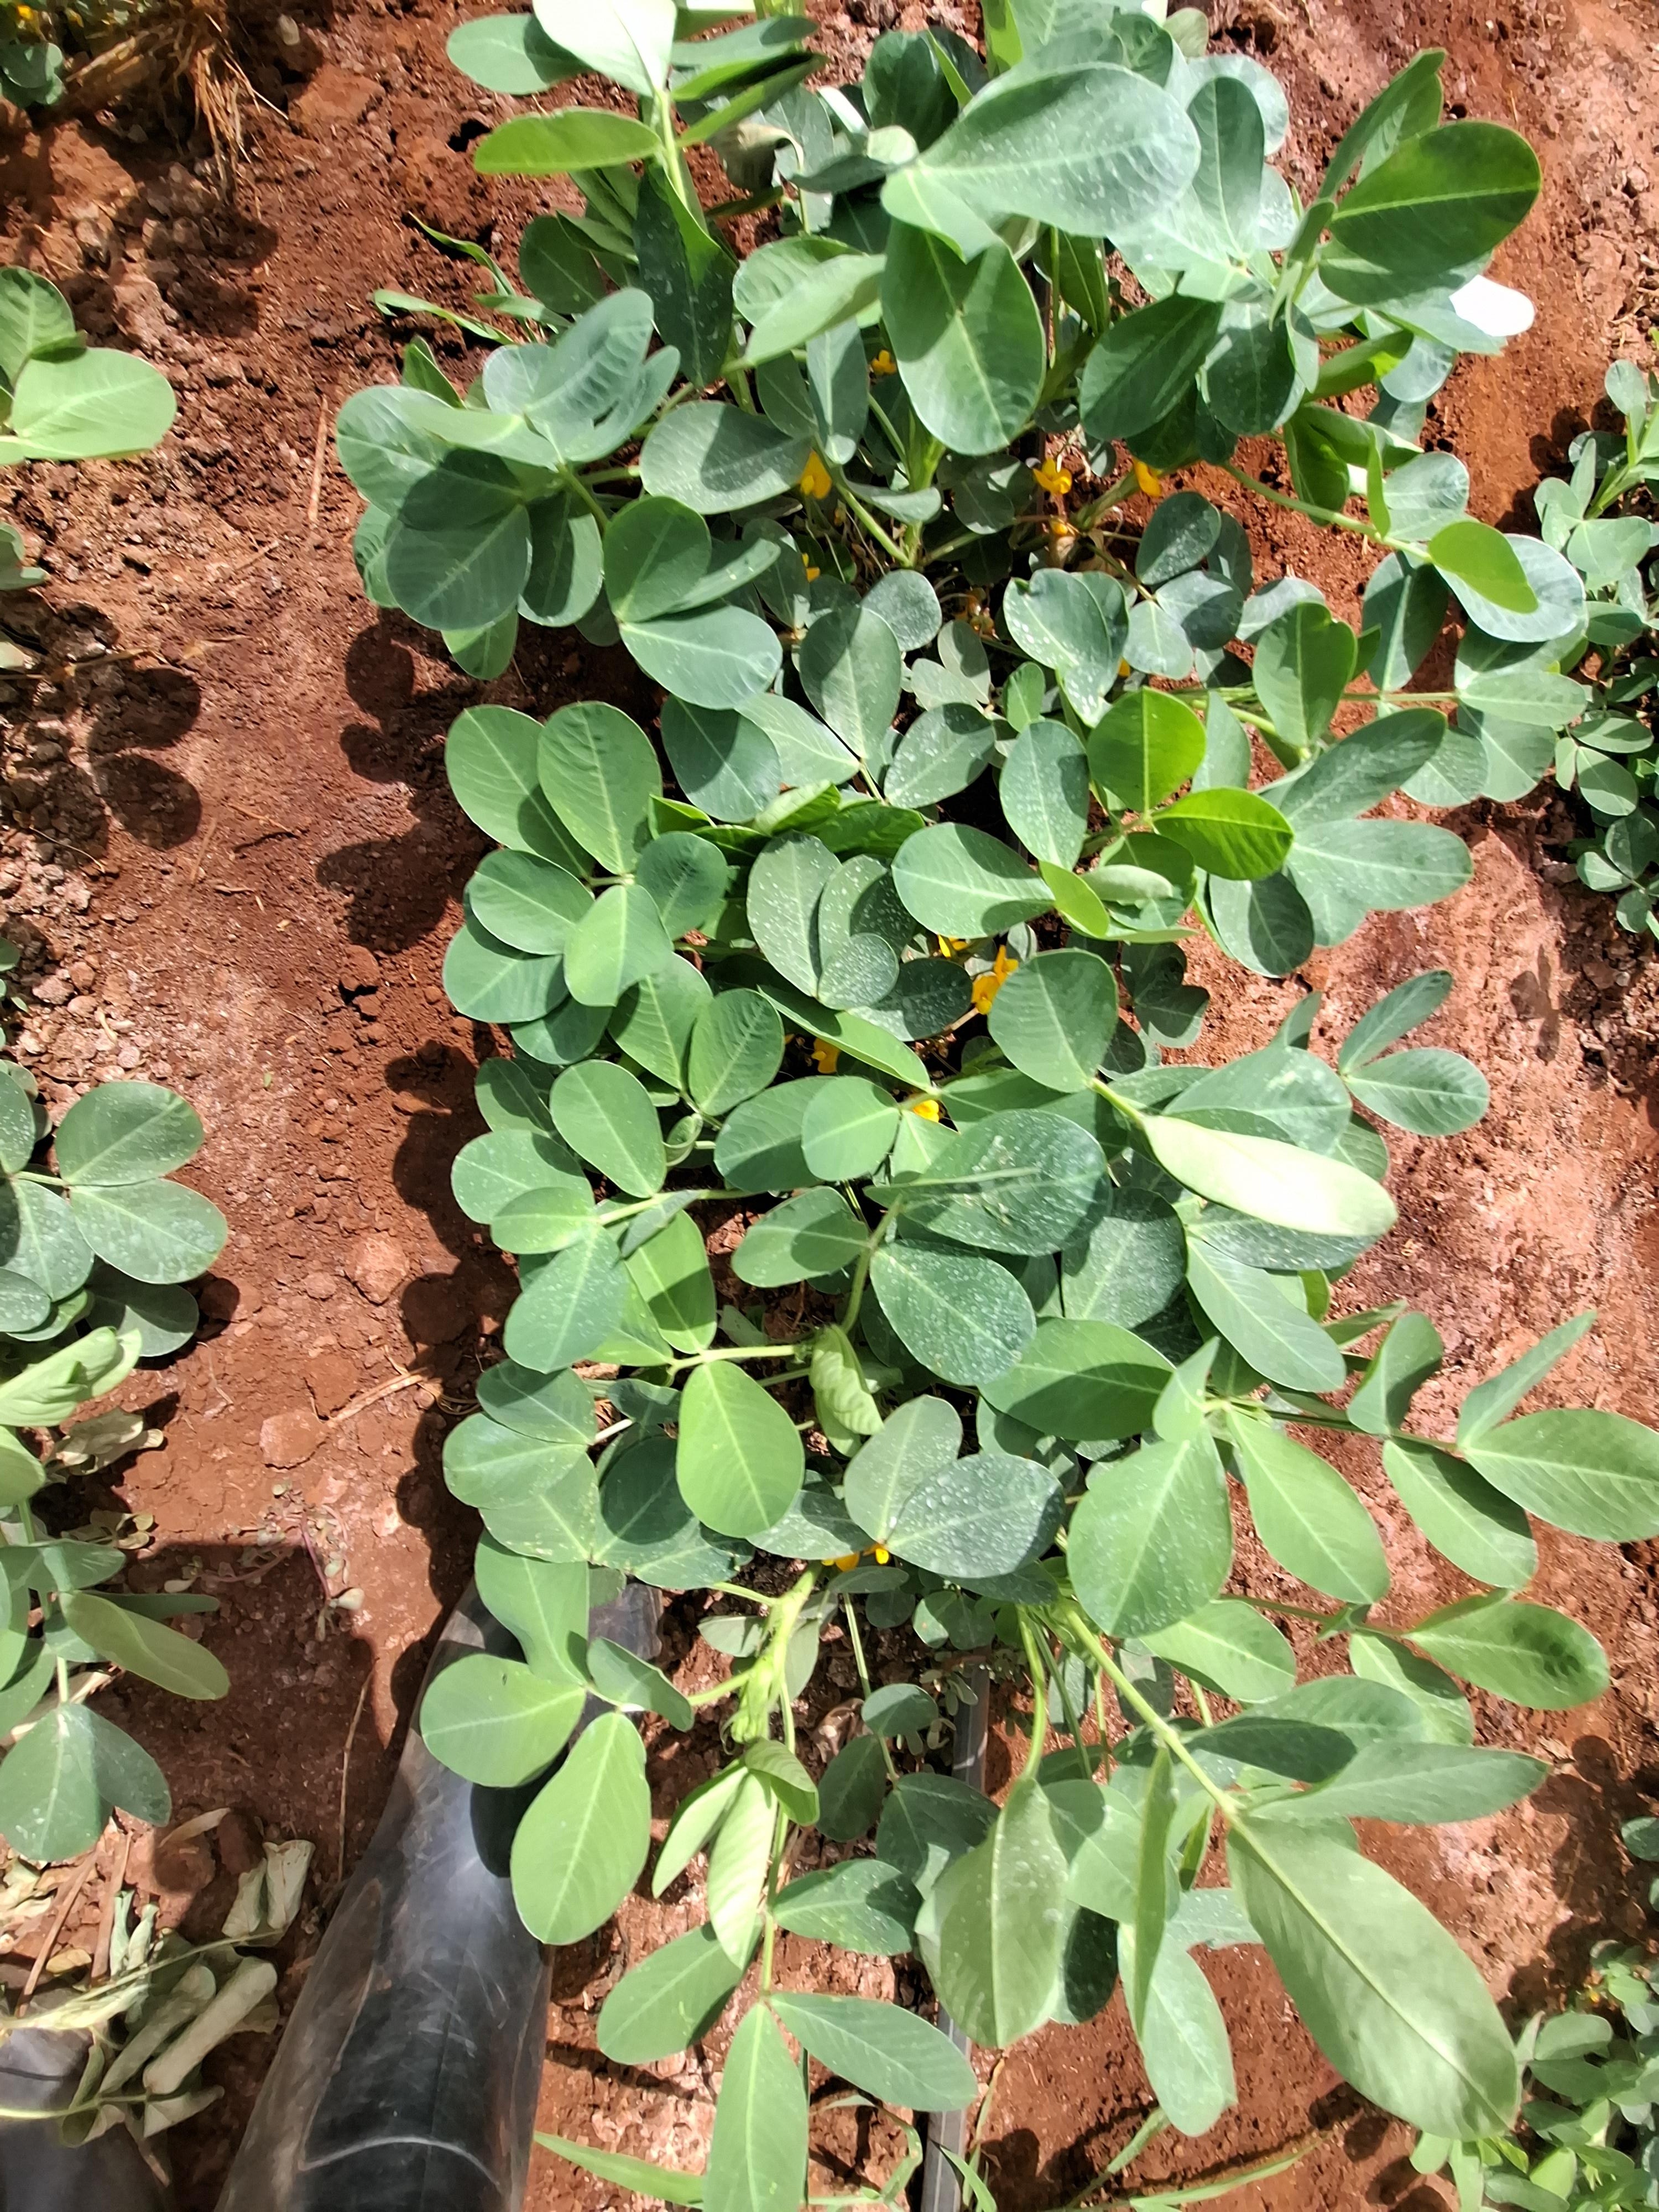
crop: groundnut
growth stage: flowering
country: Kenya
